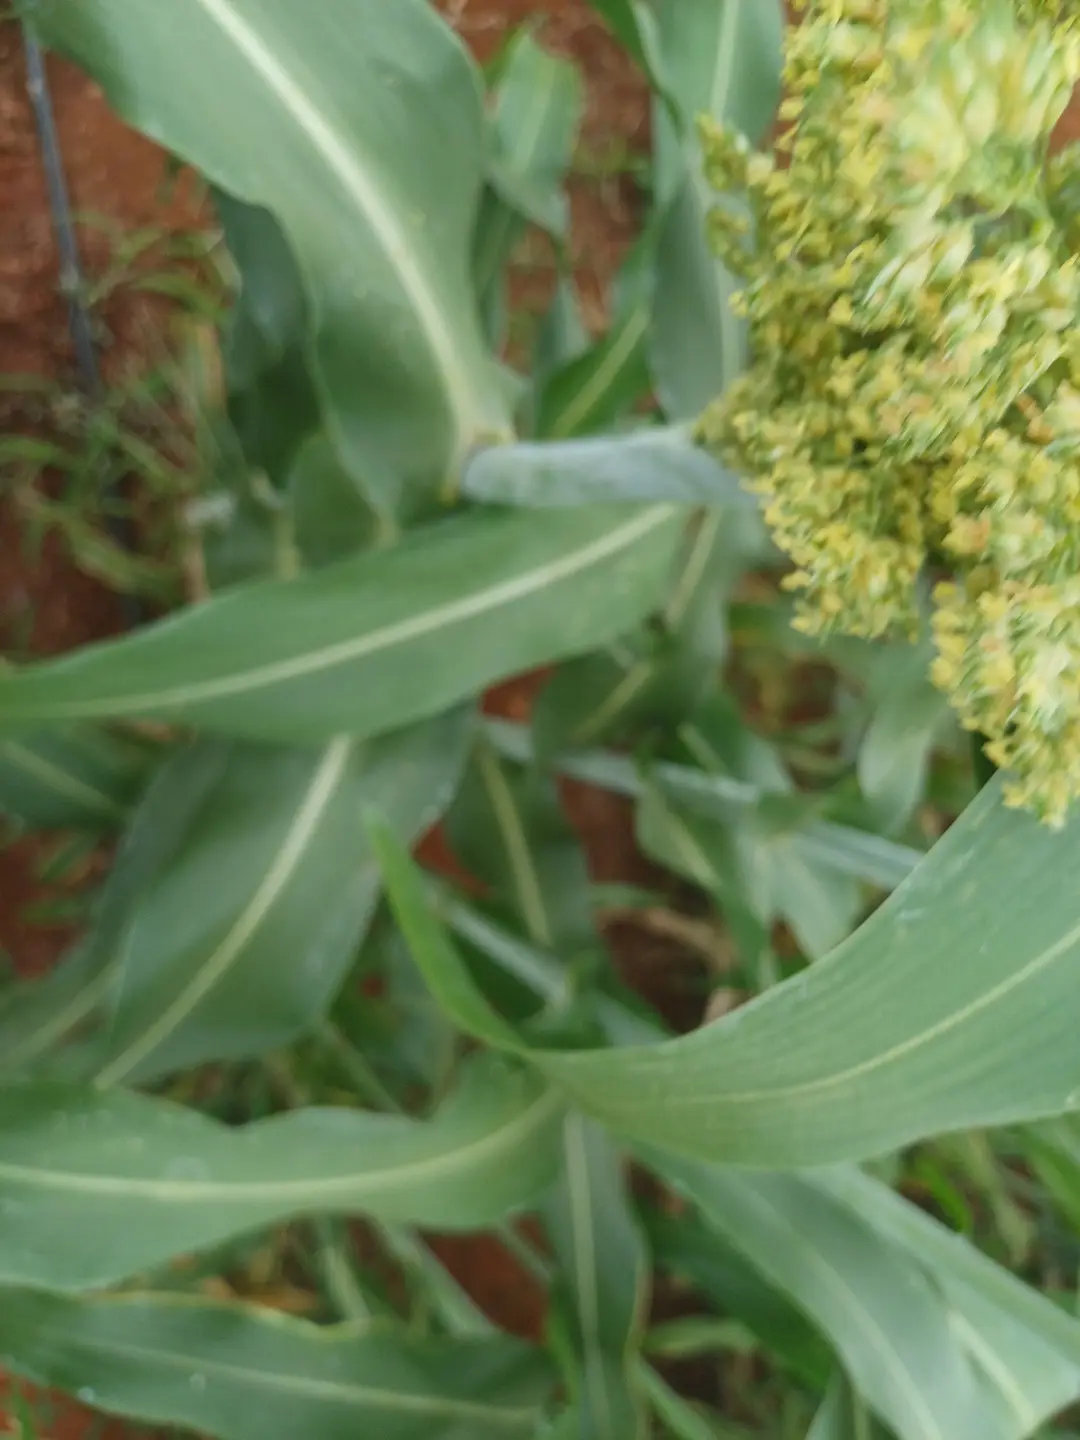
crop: sorghum
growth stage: flowering
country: Kenya
